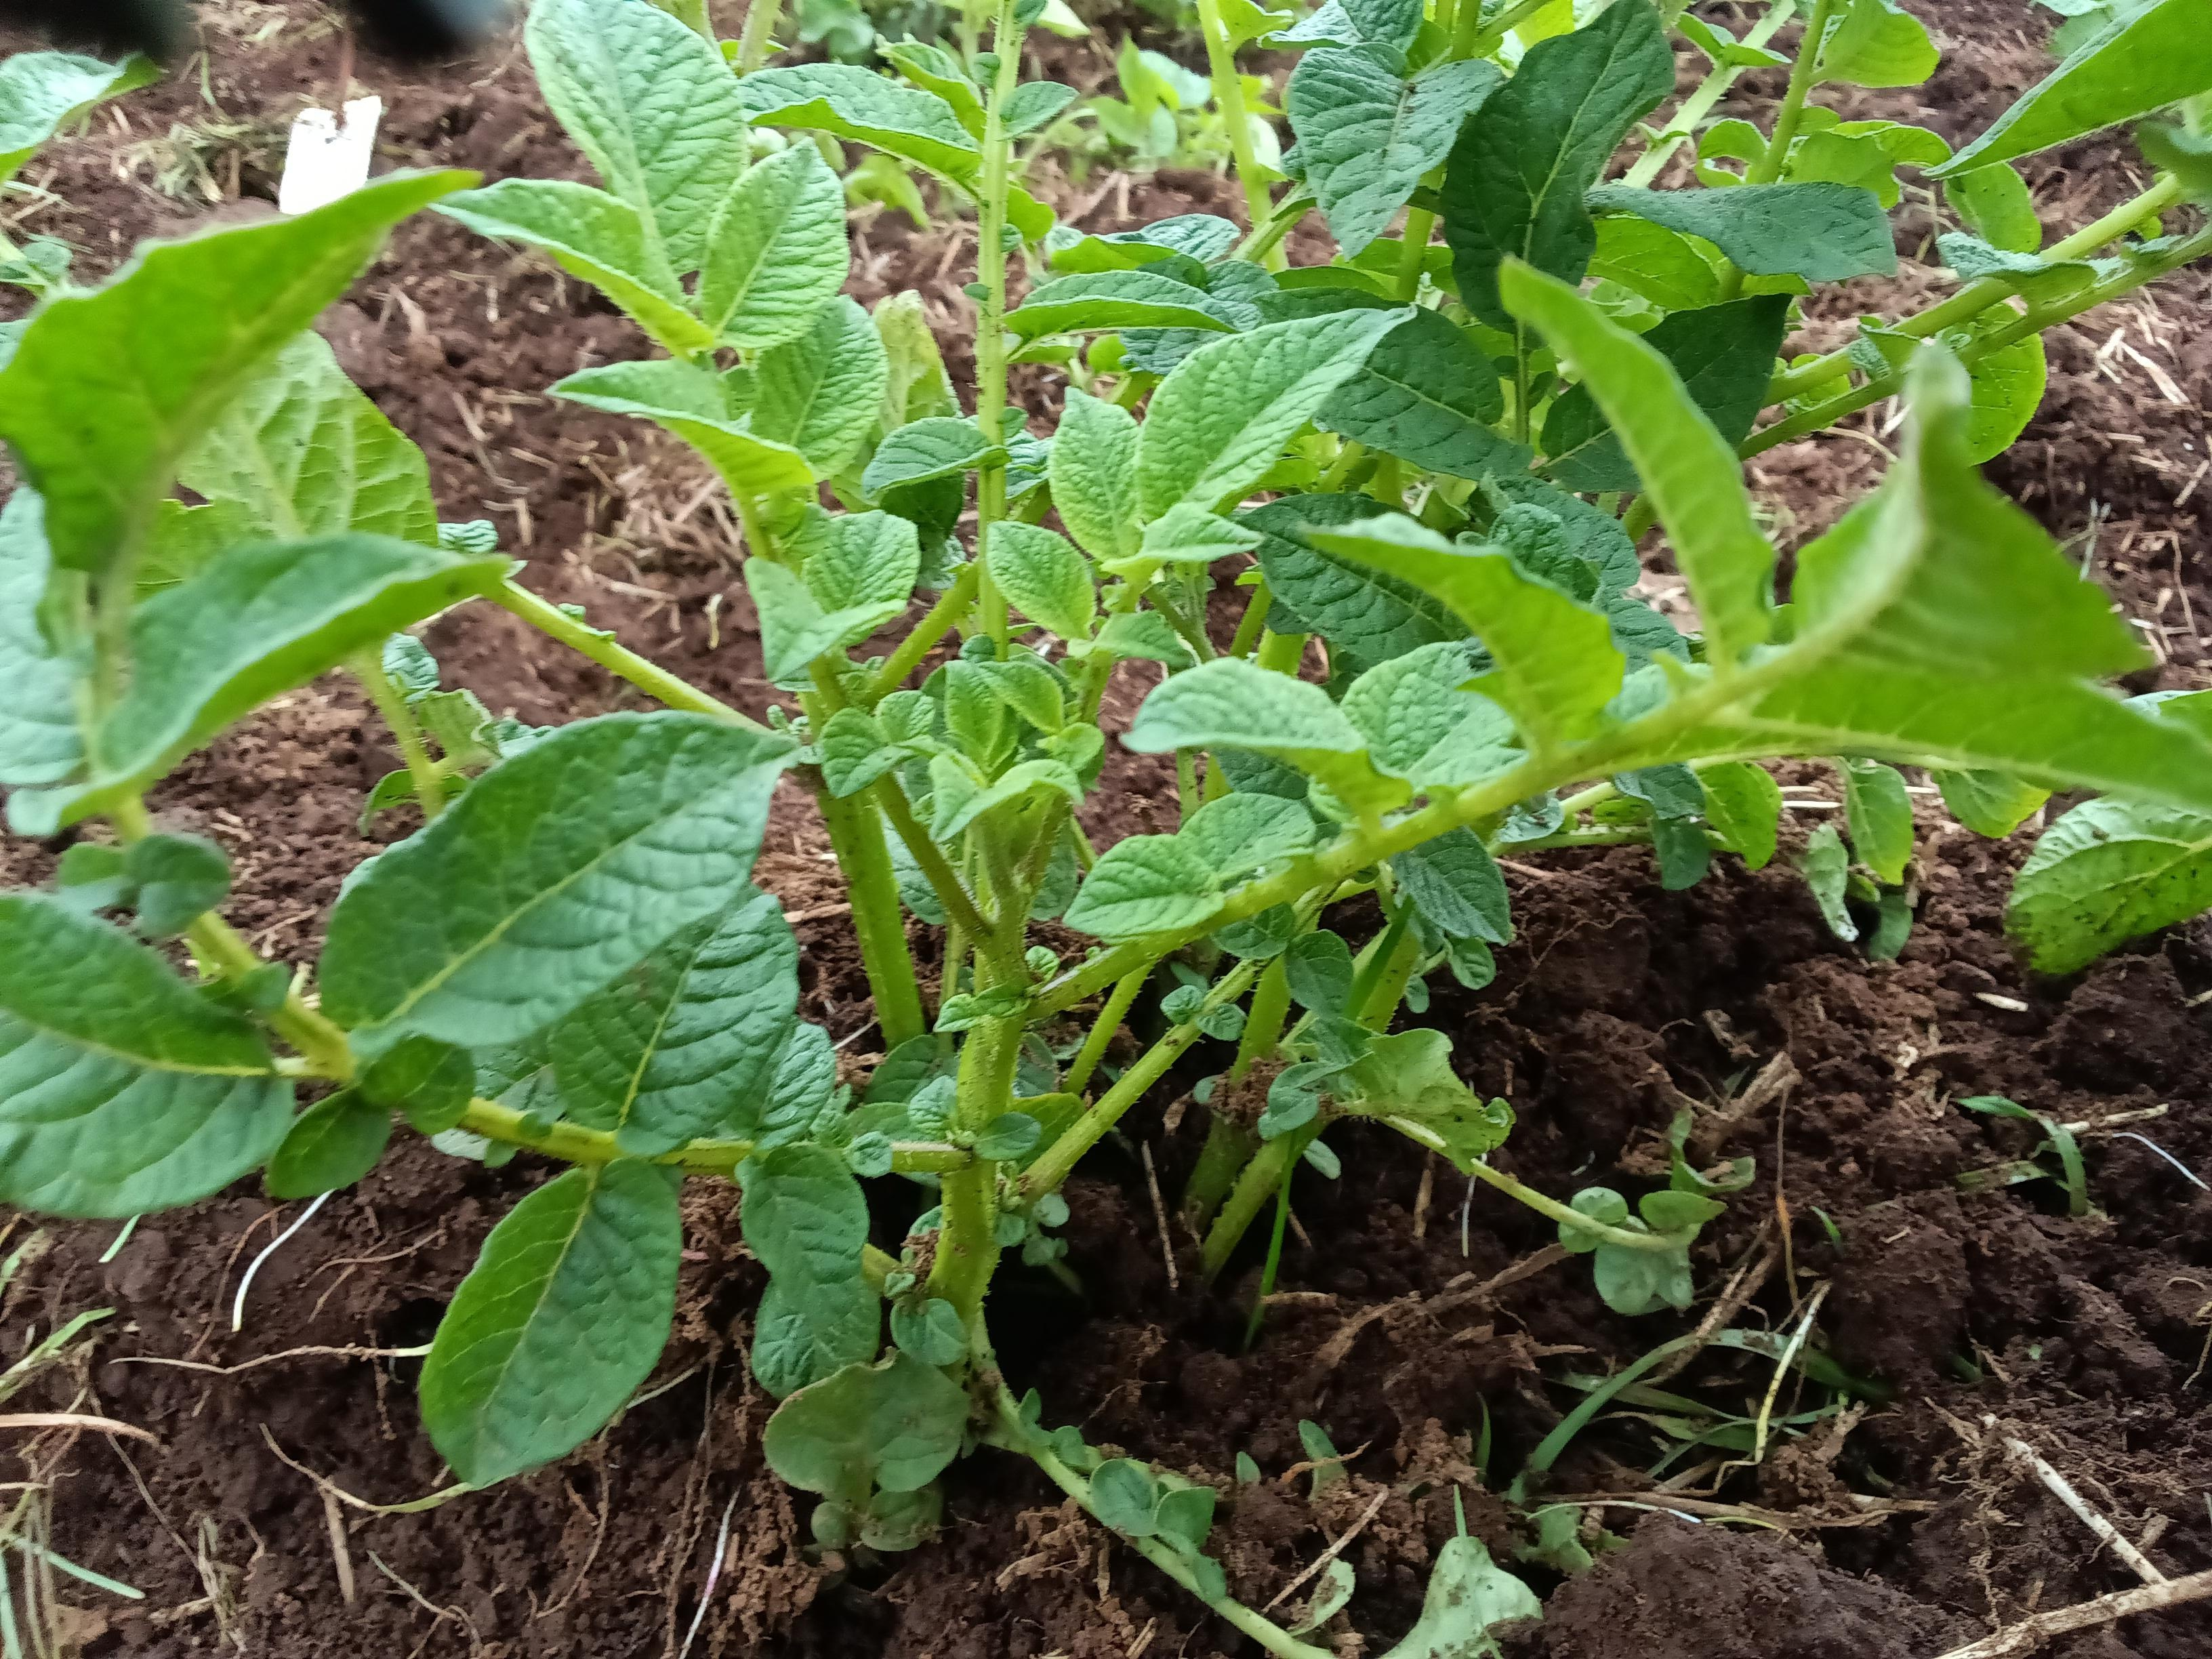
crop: potato
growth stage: vegetative
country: Kenya
